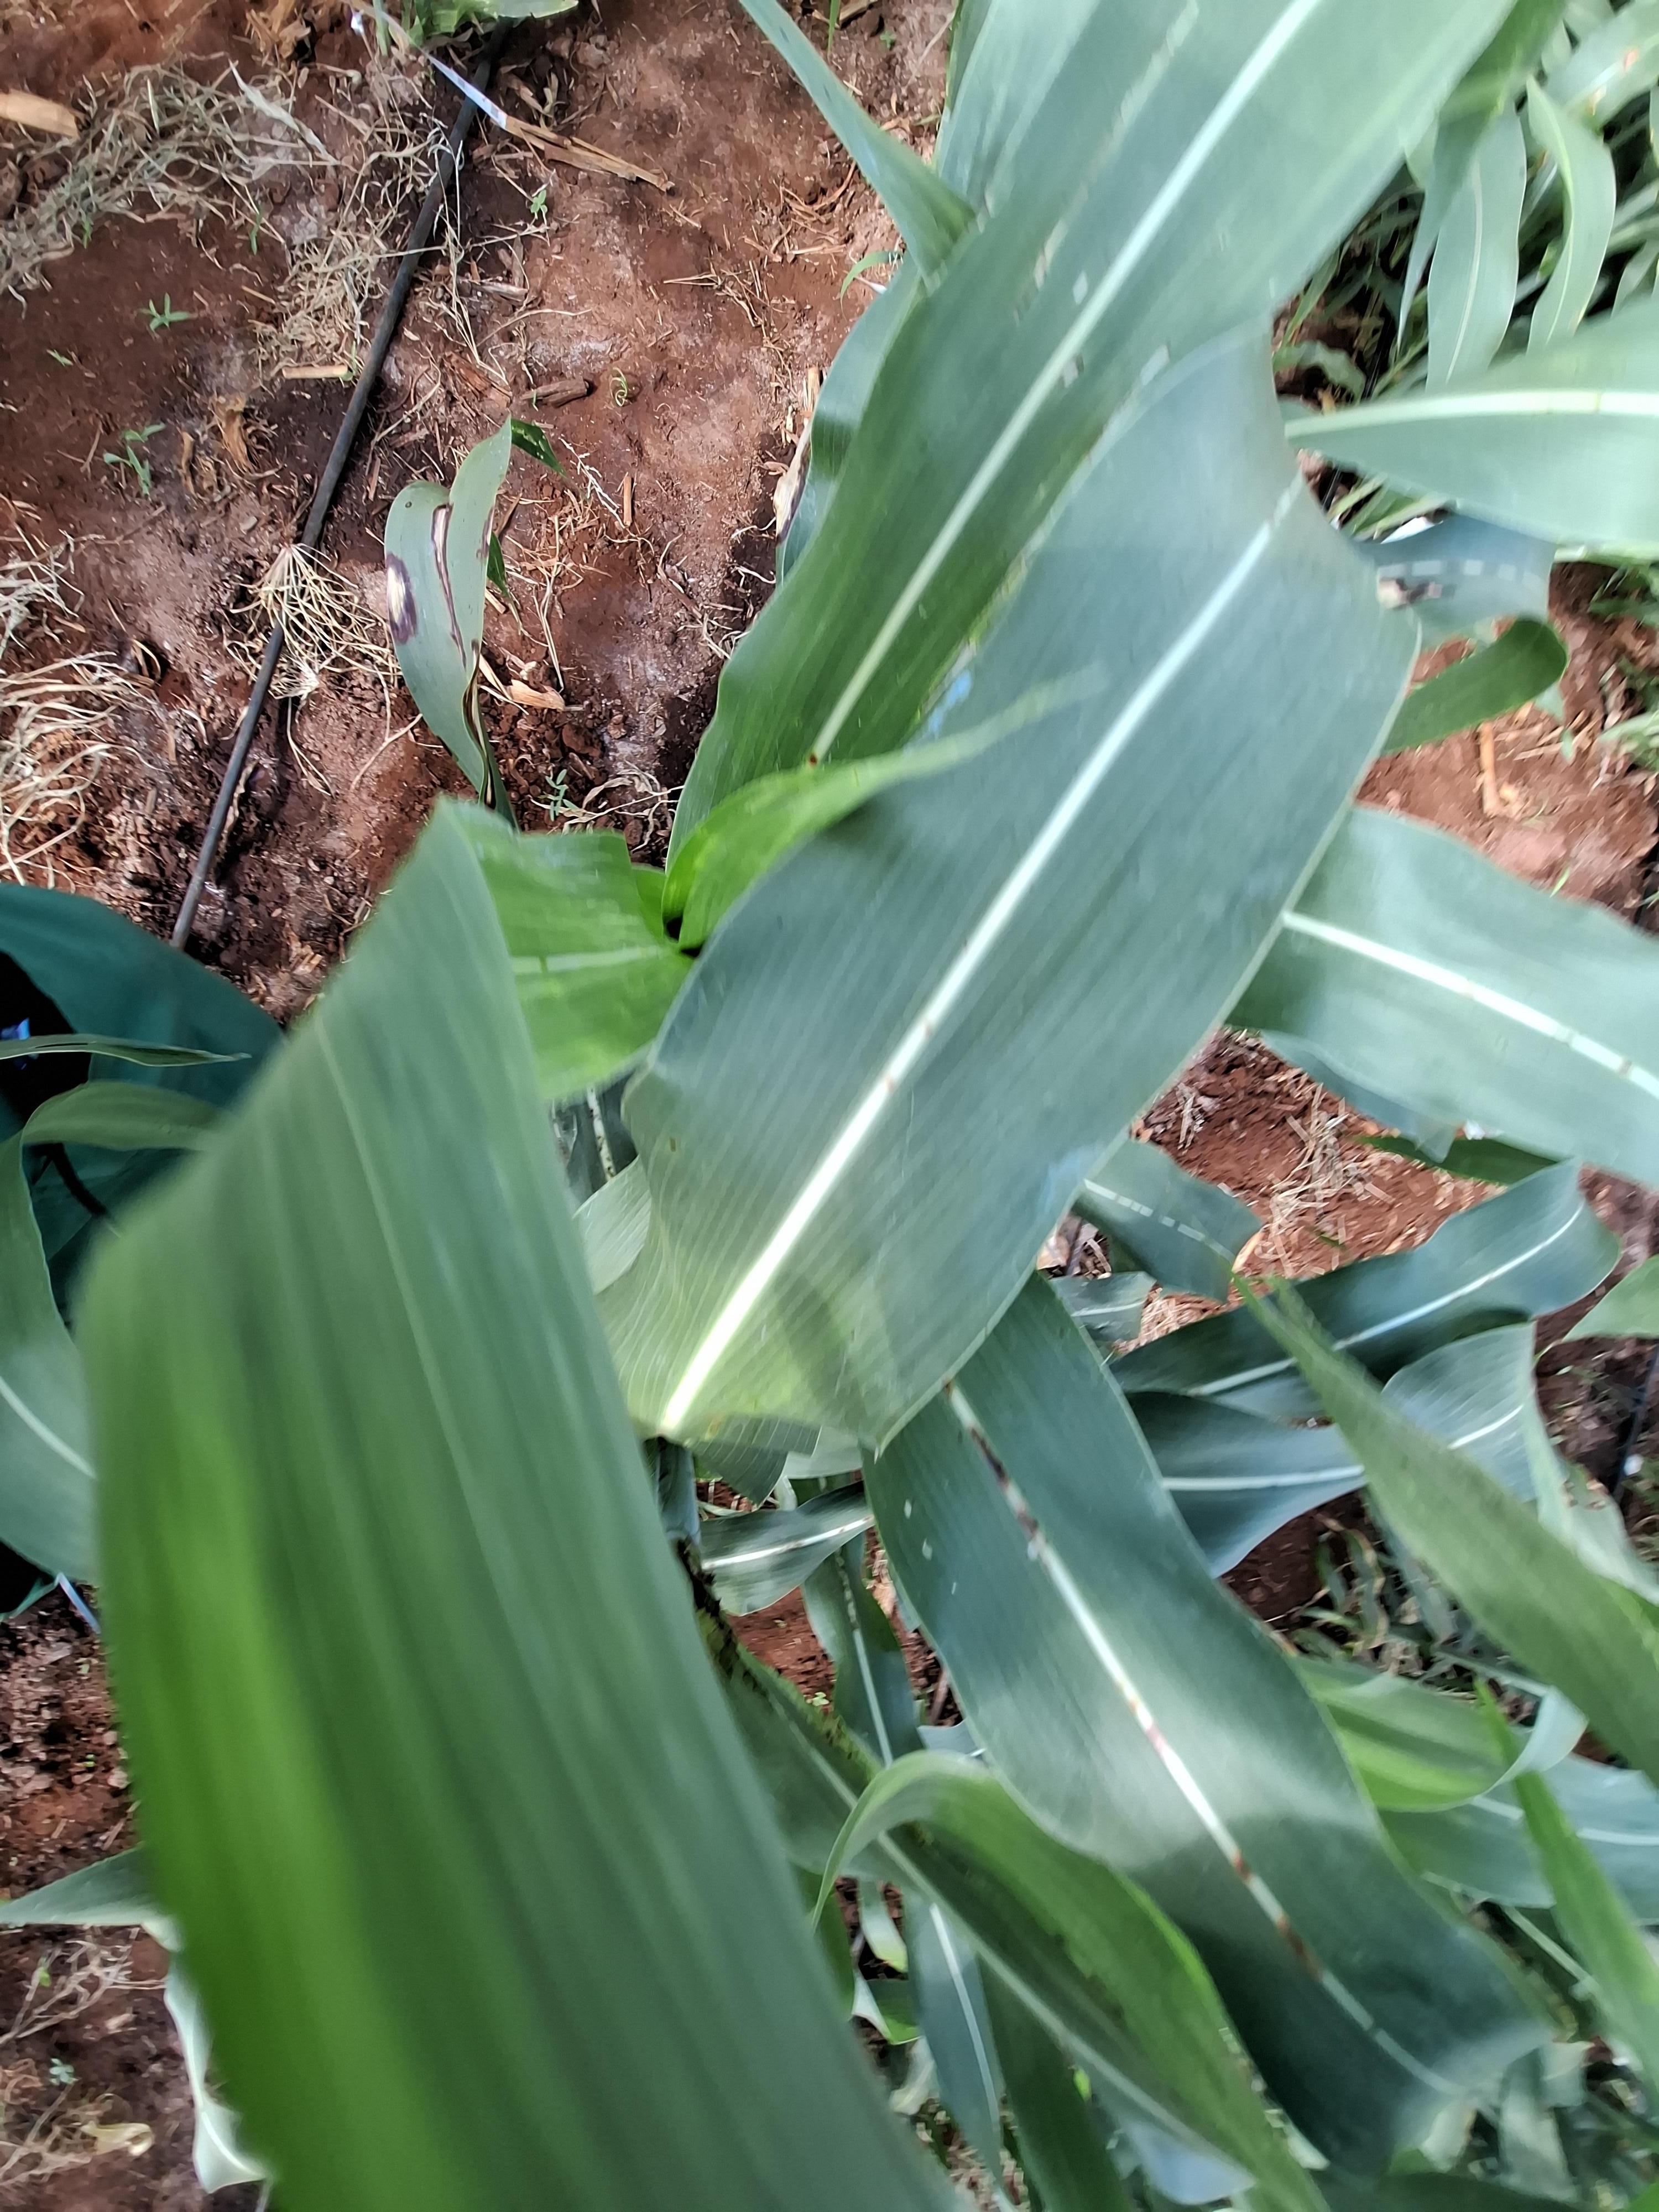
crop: sorghum
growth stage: vegetative
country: Kenya
